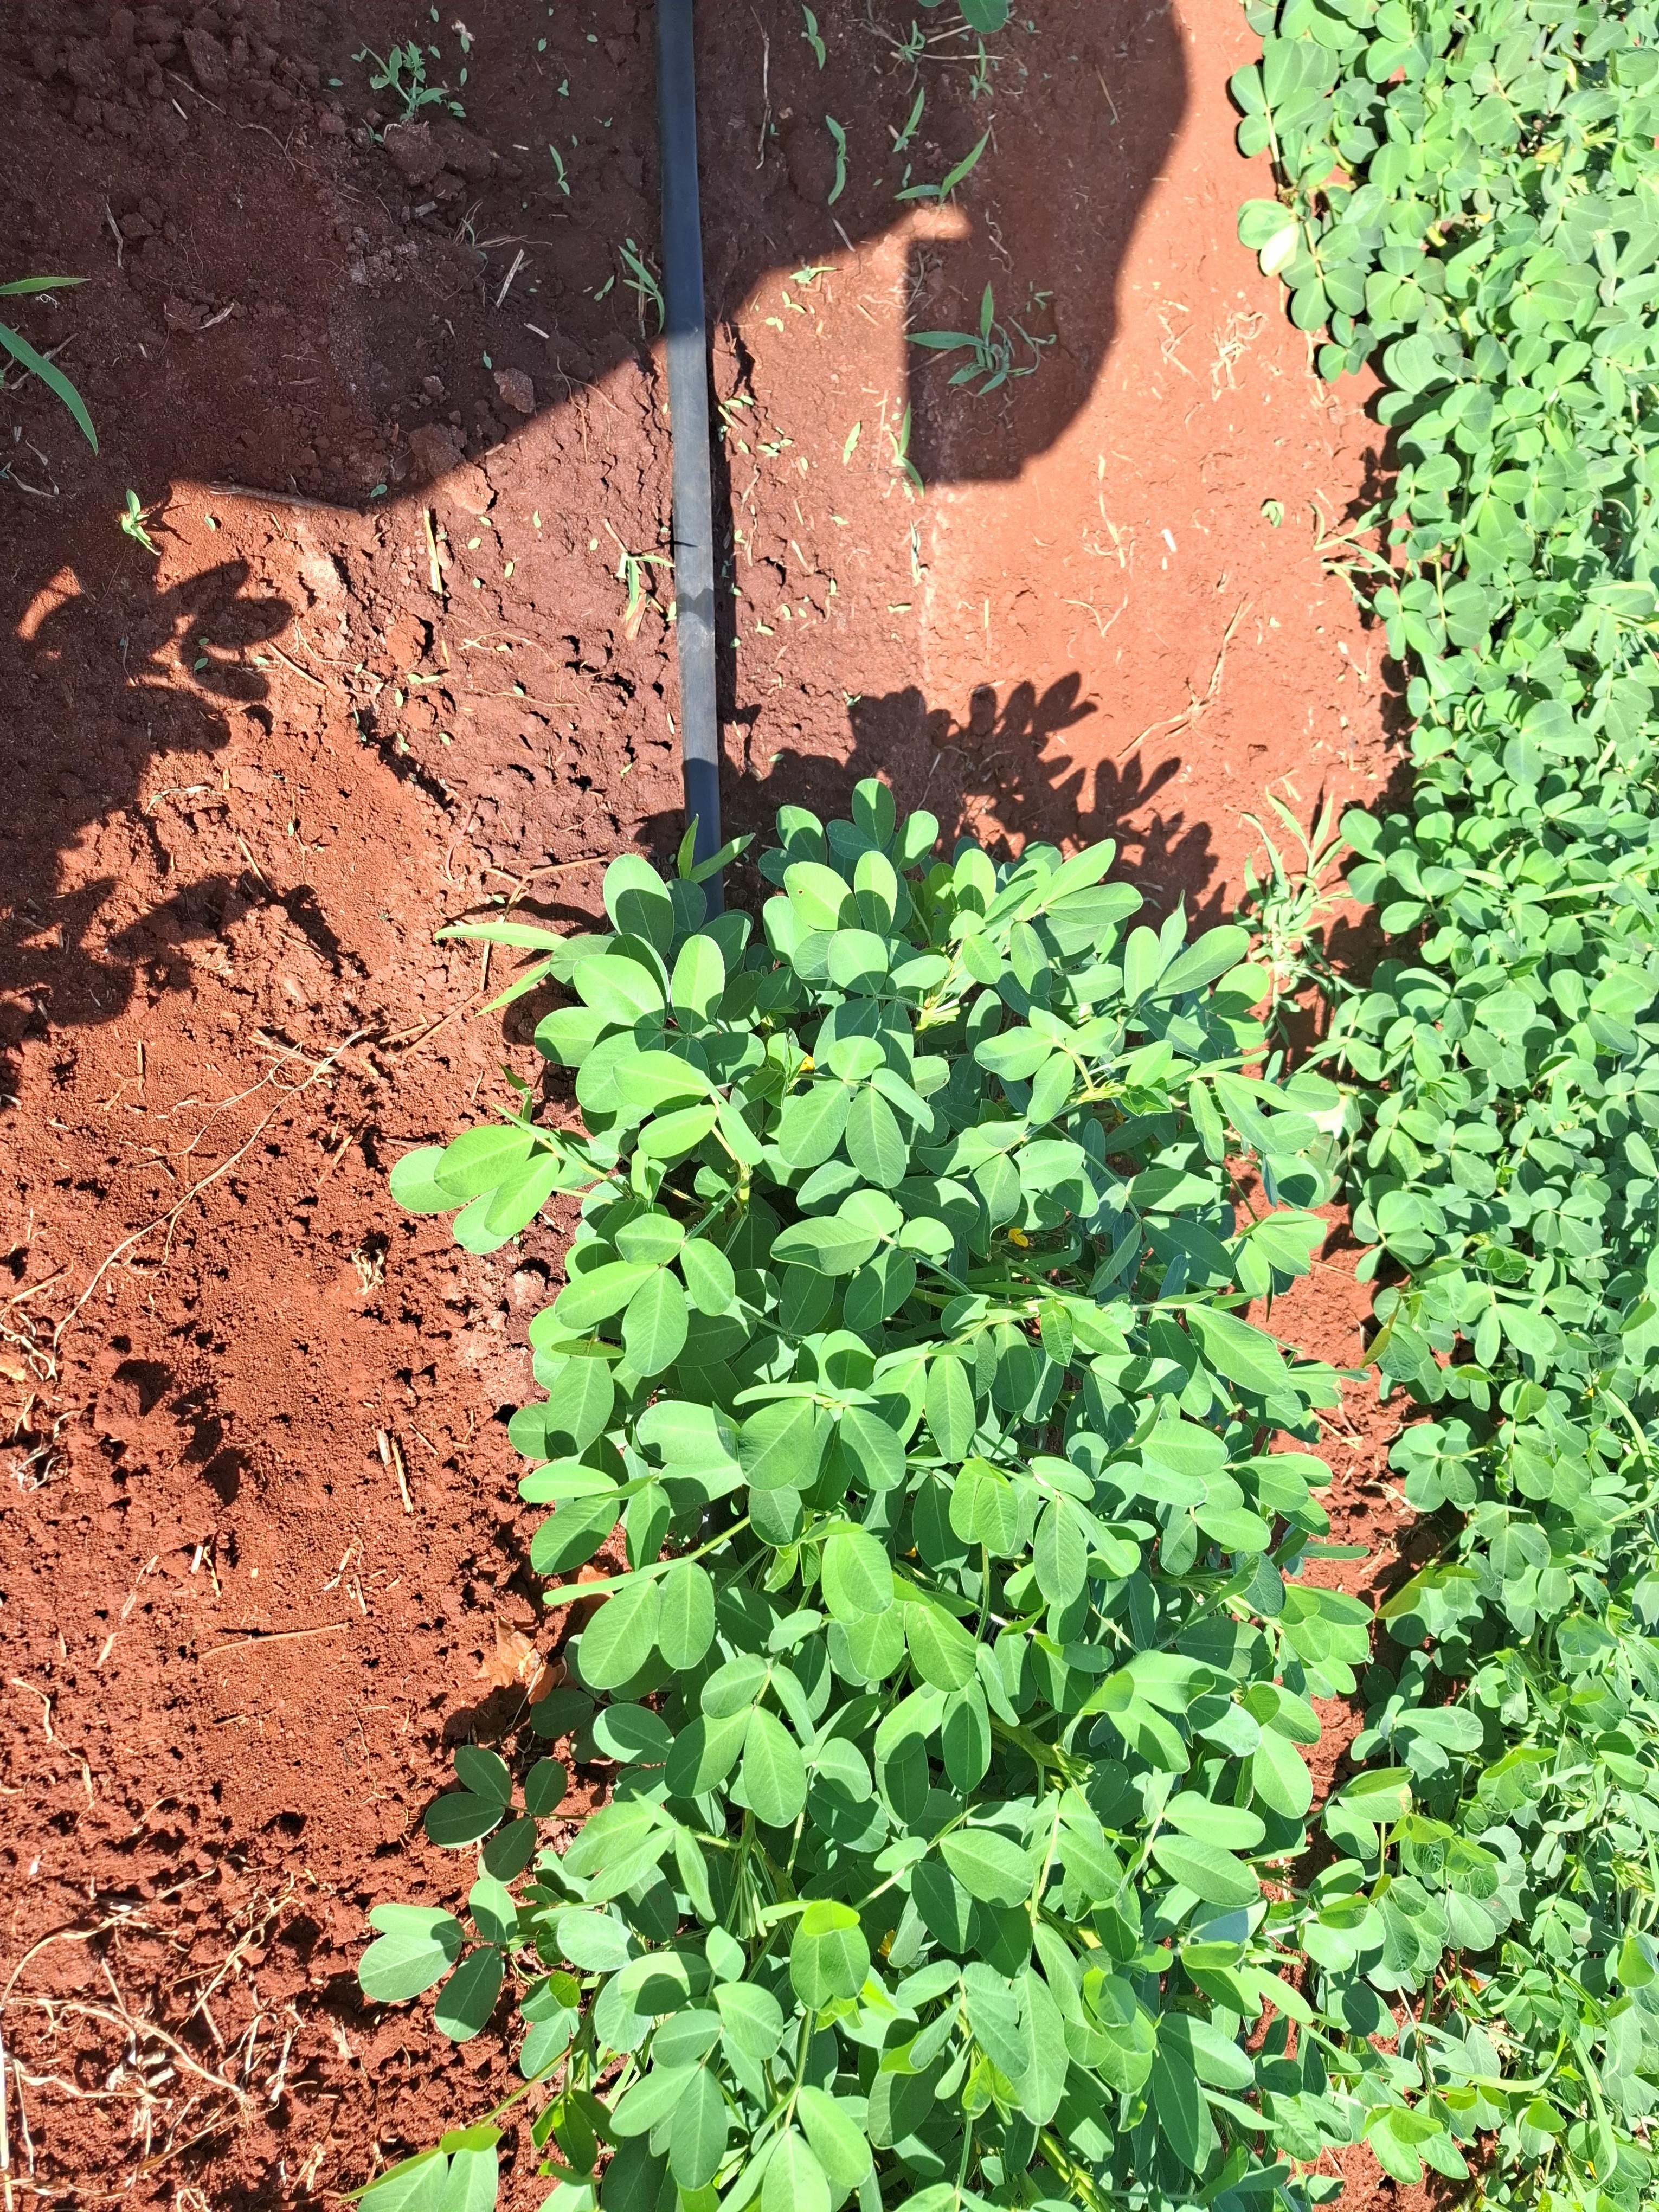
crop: groundnut
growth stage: flowering
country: Kenya
